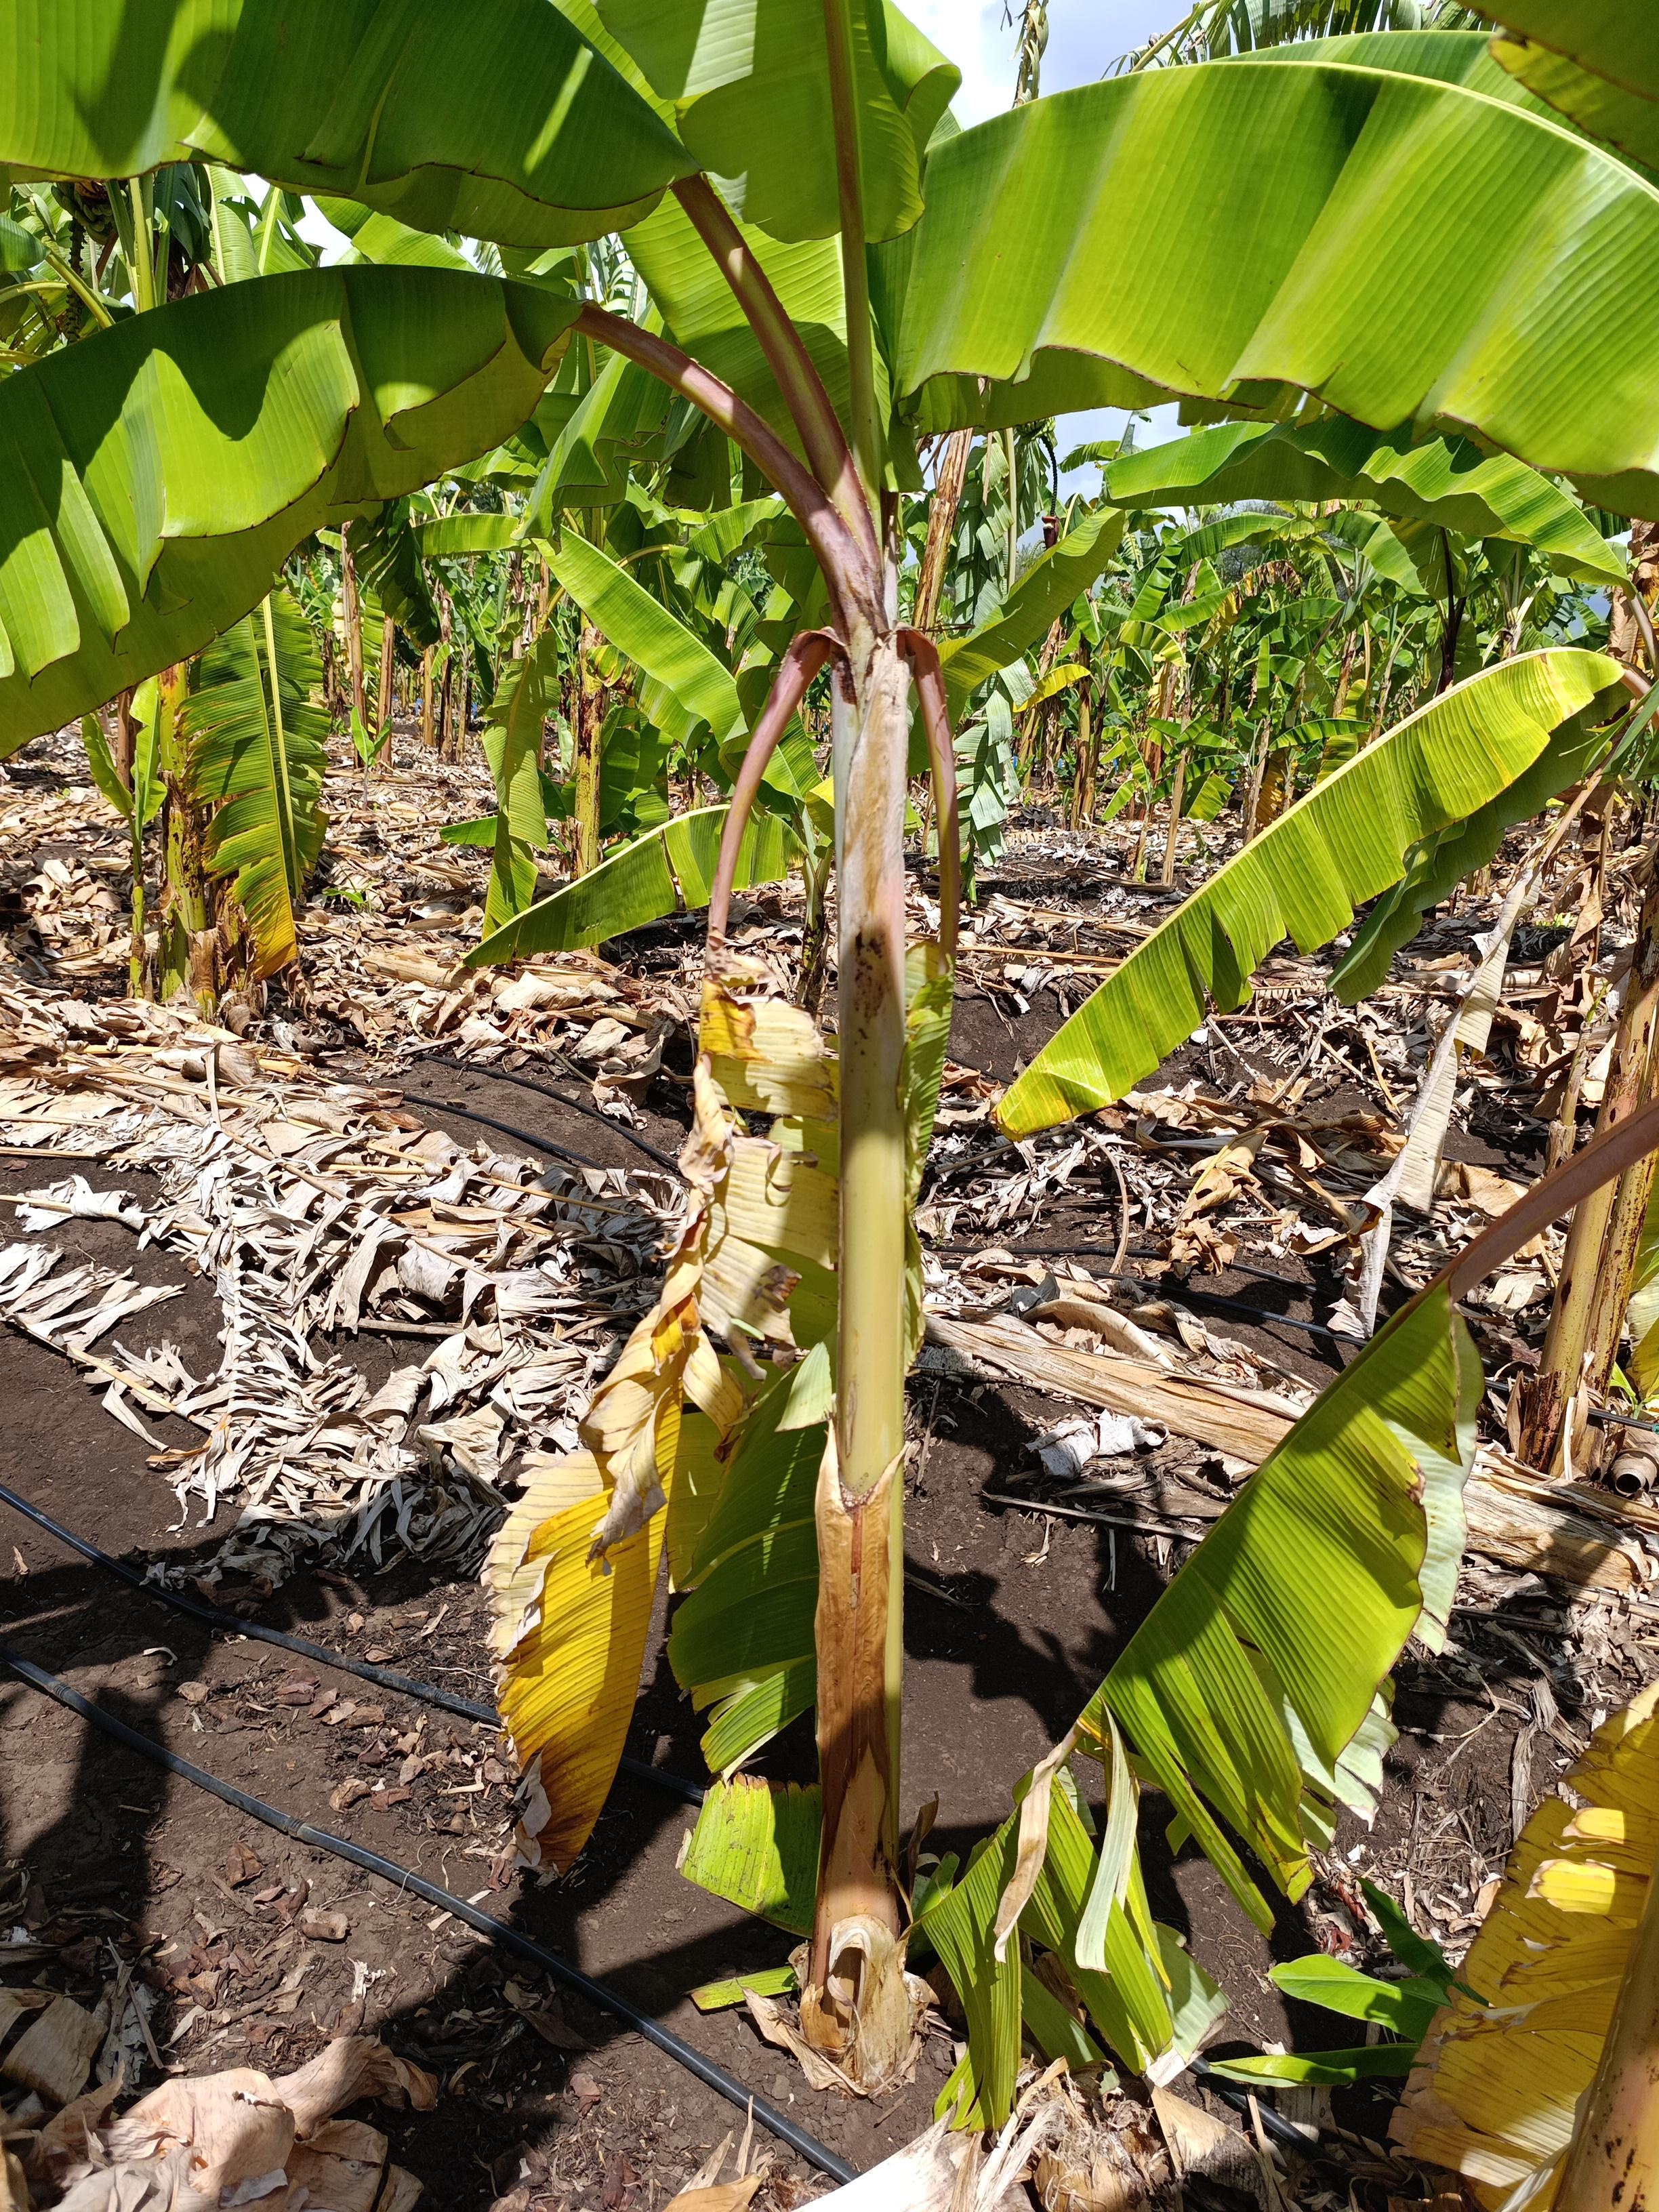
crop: banana
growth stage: vegetative
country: Tanzania
